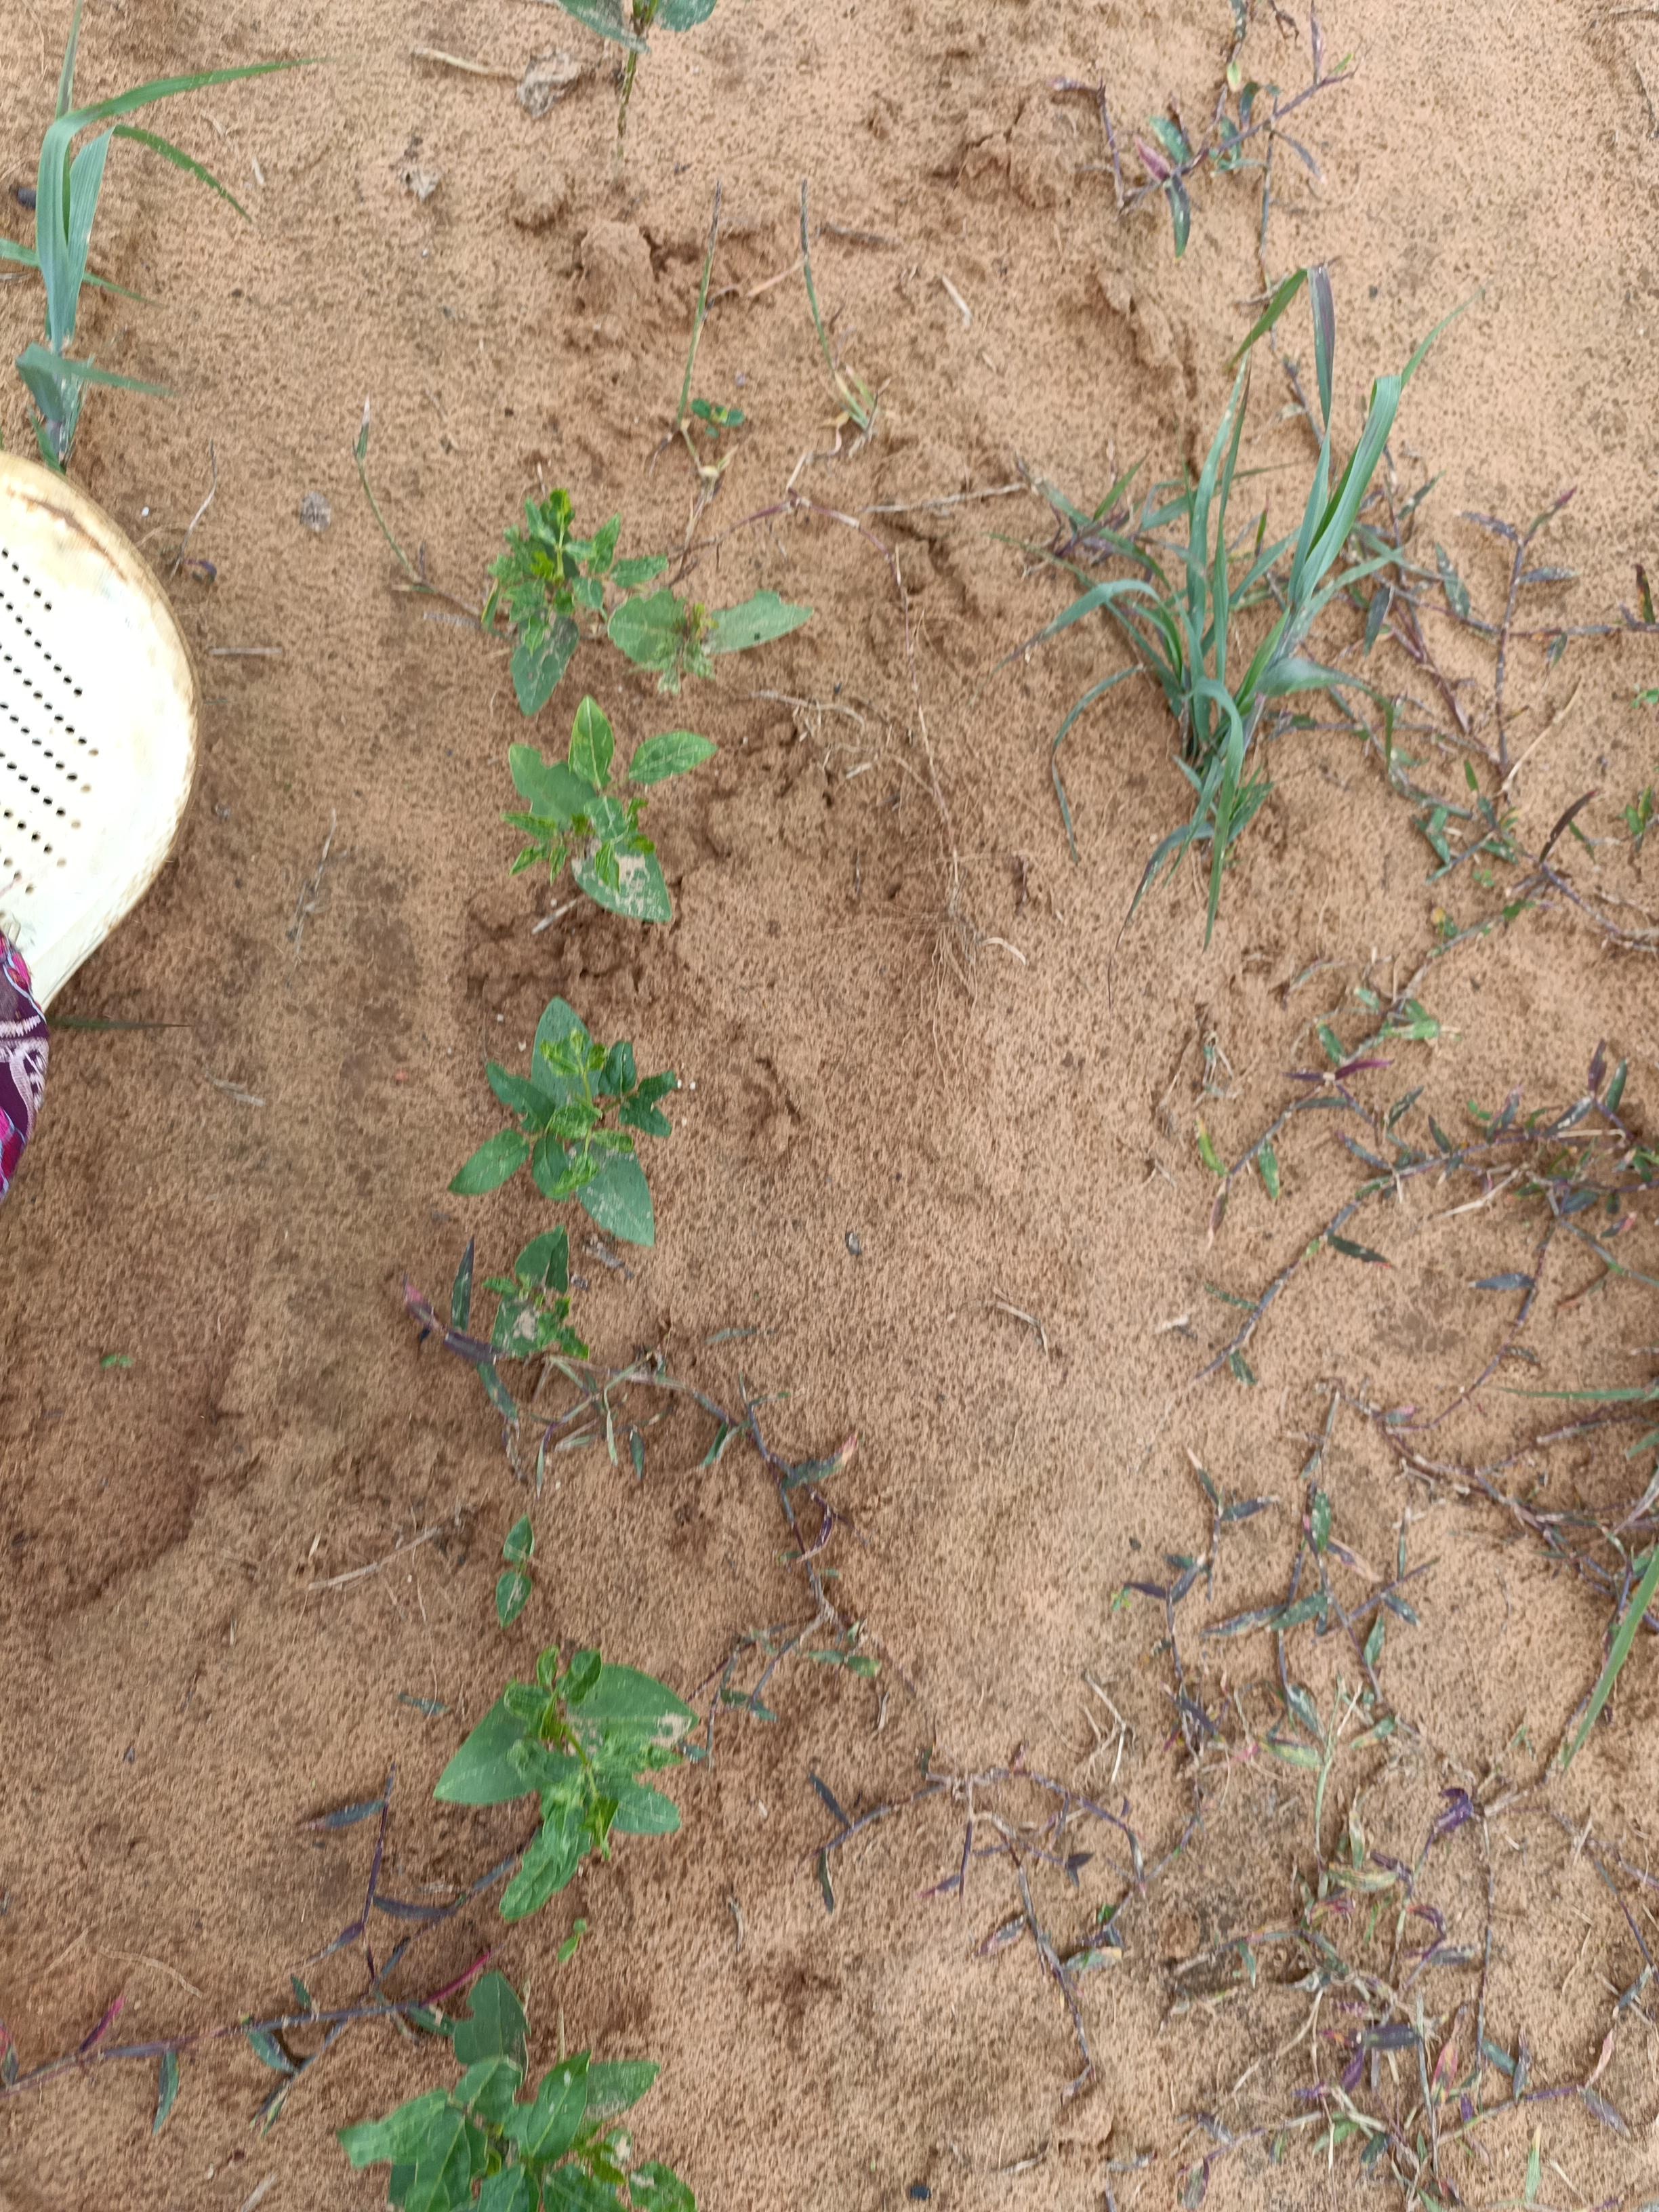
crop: cowpea
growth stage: emergence
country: Nigeria
